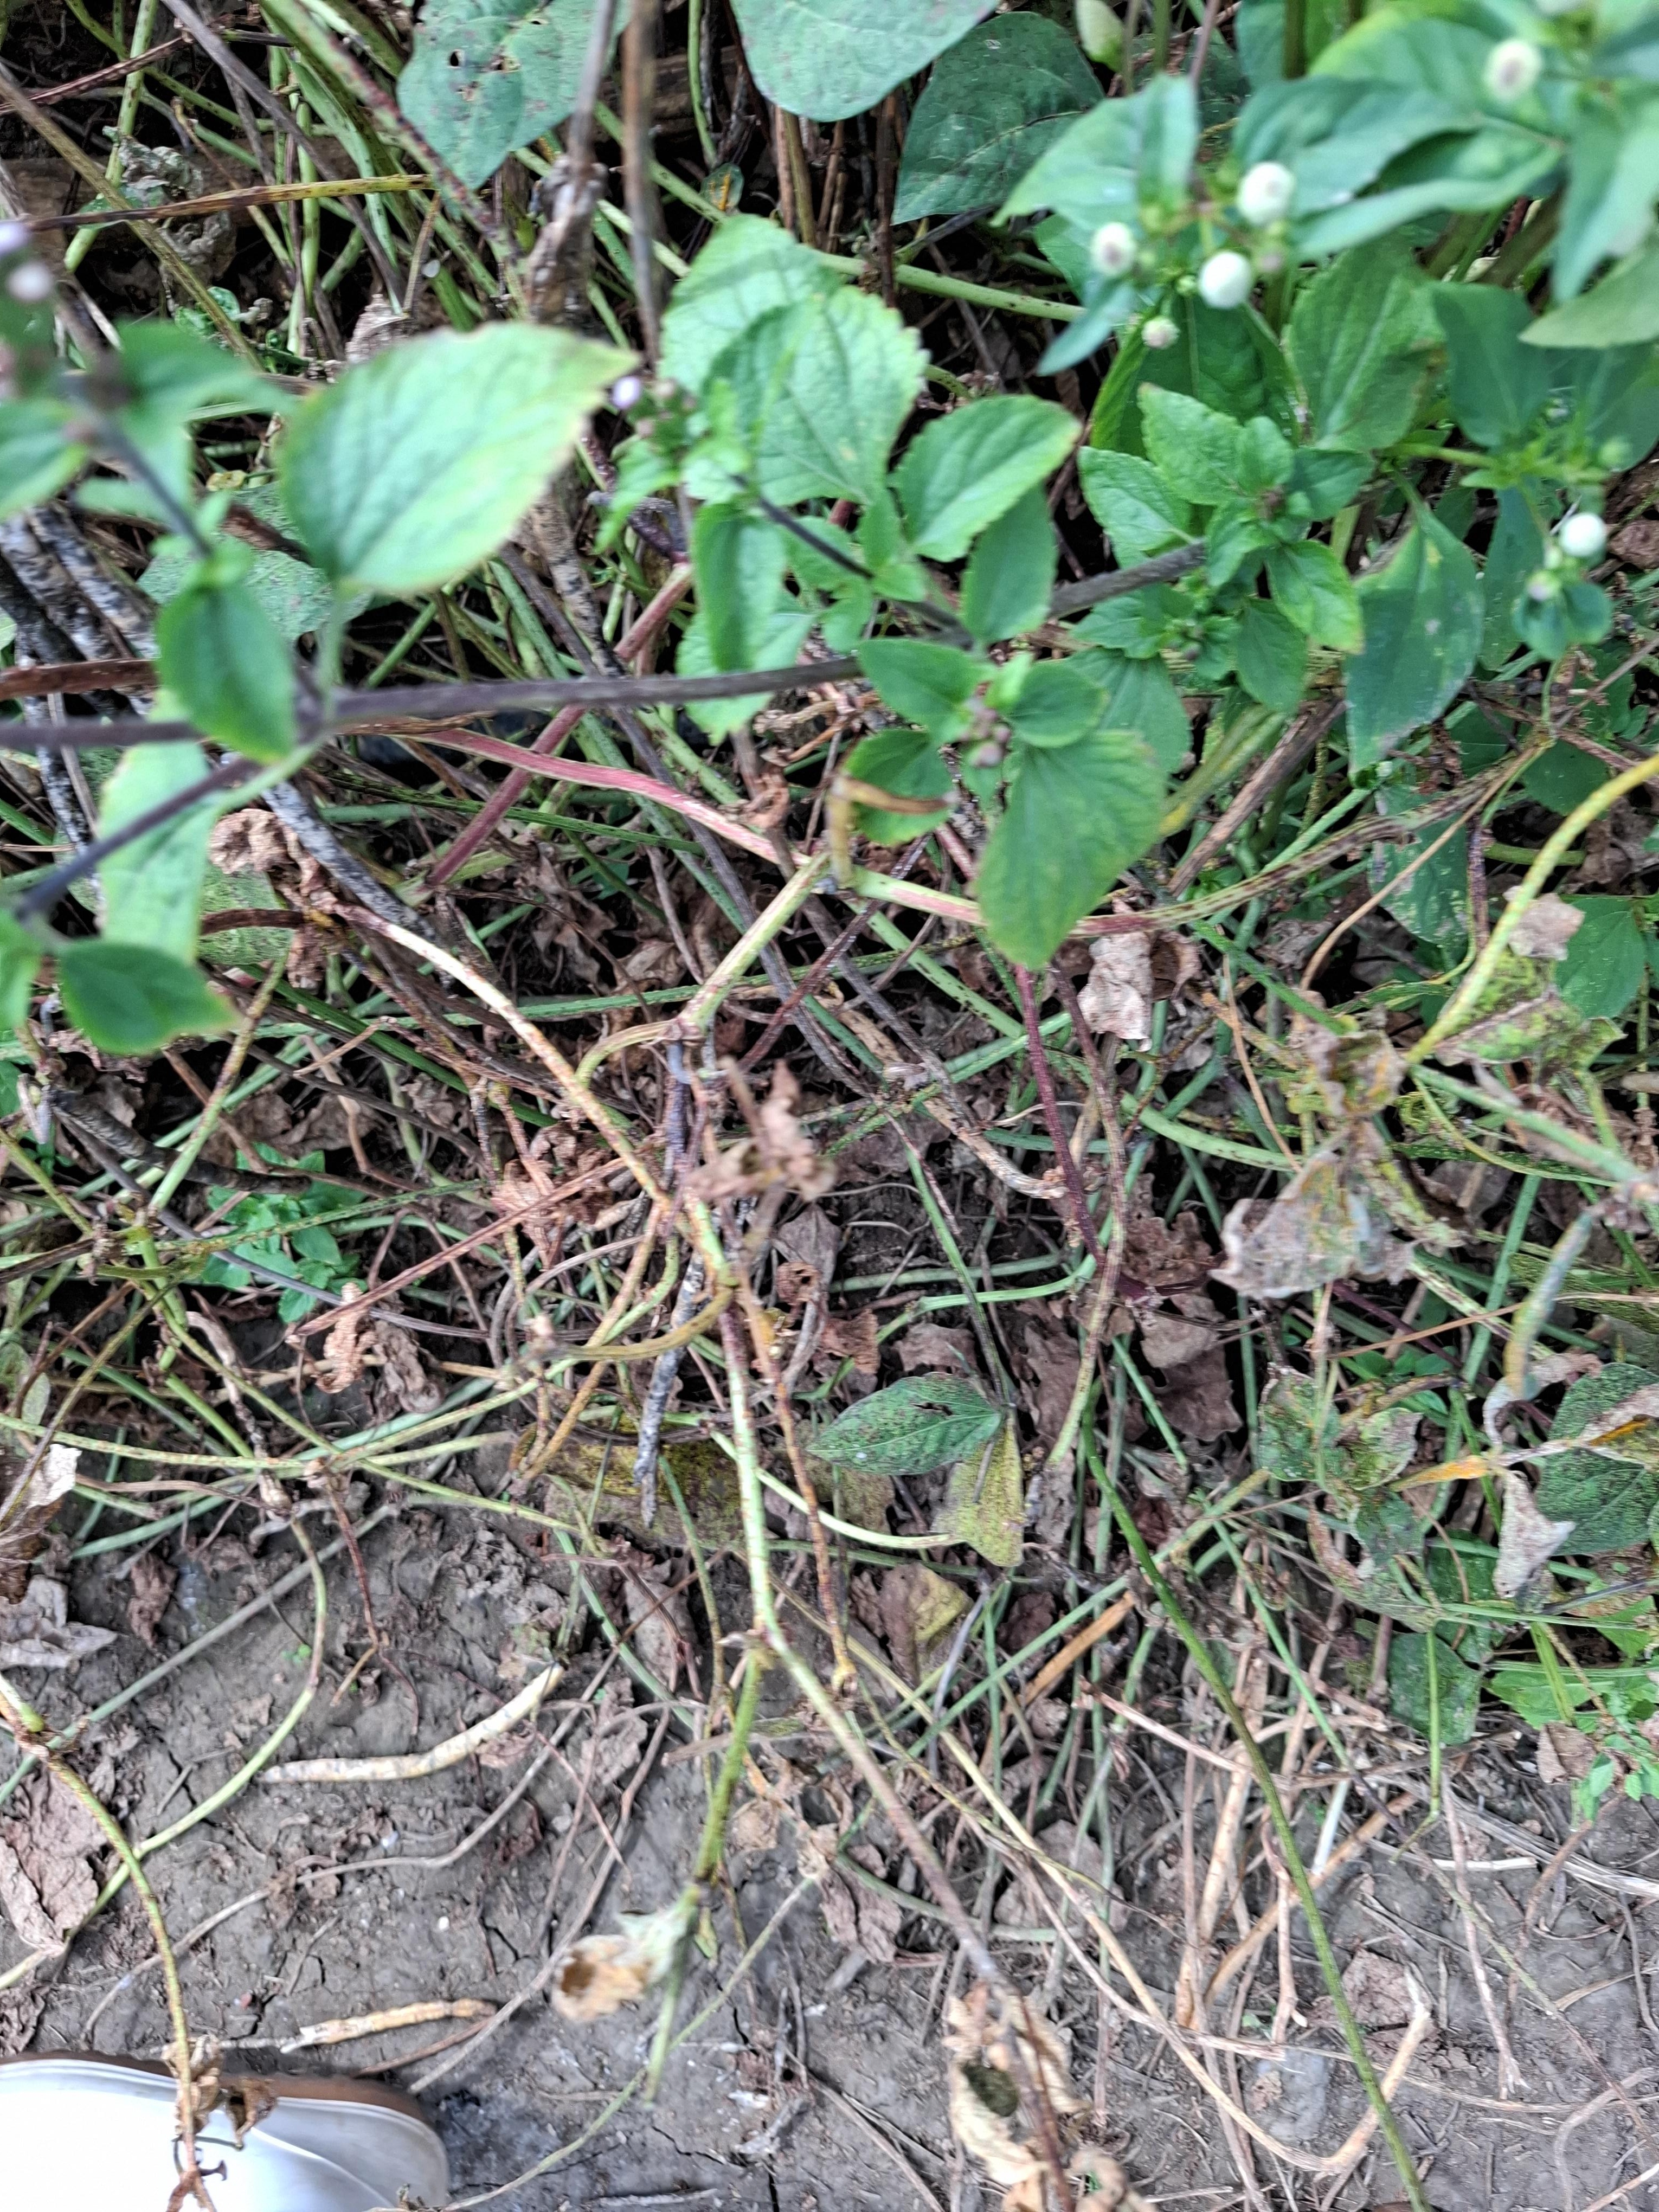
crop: cowpea
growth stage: development pod
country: Tanzania
